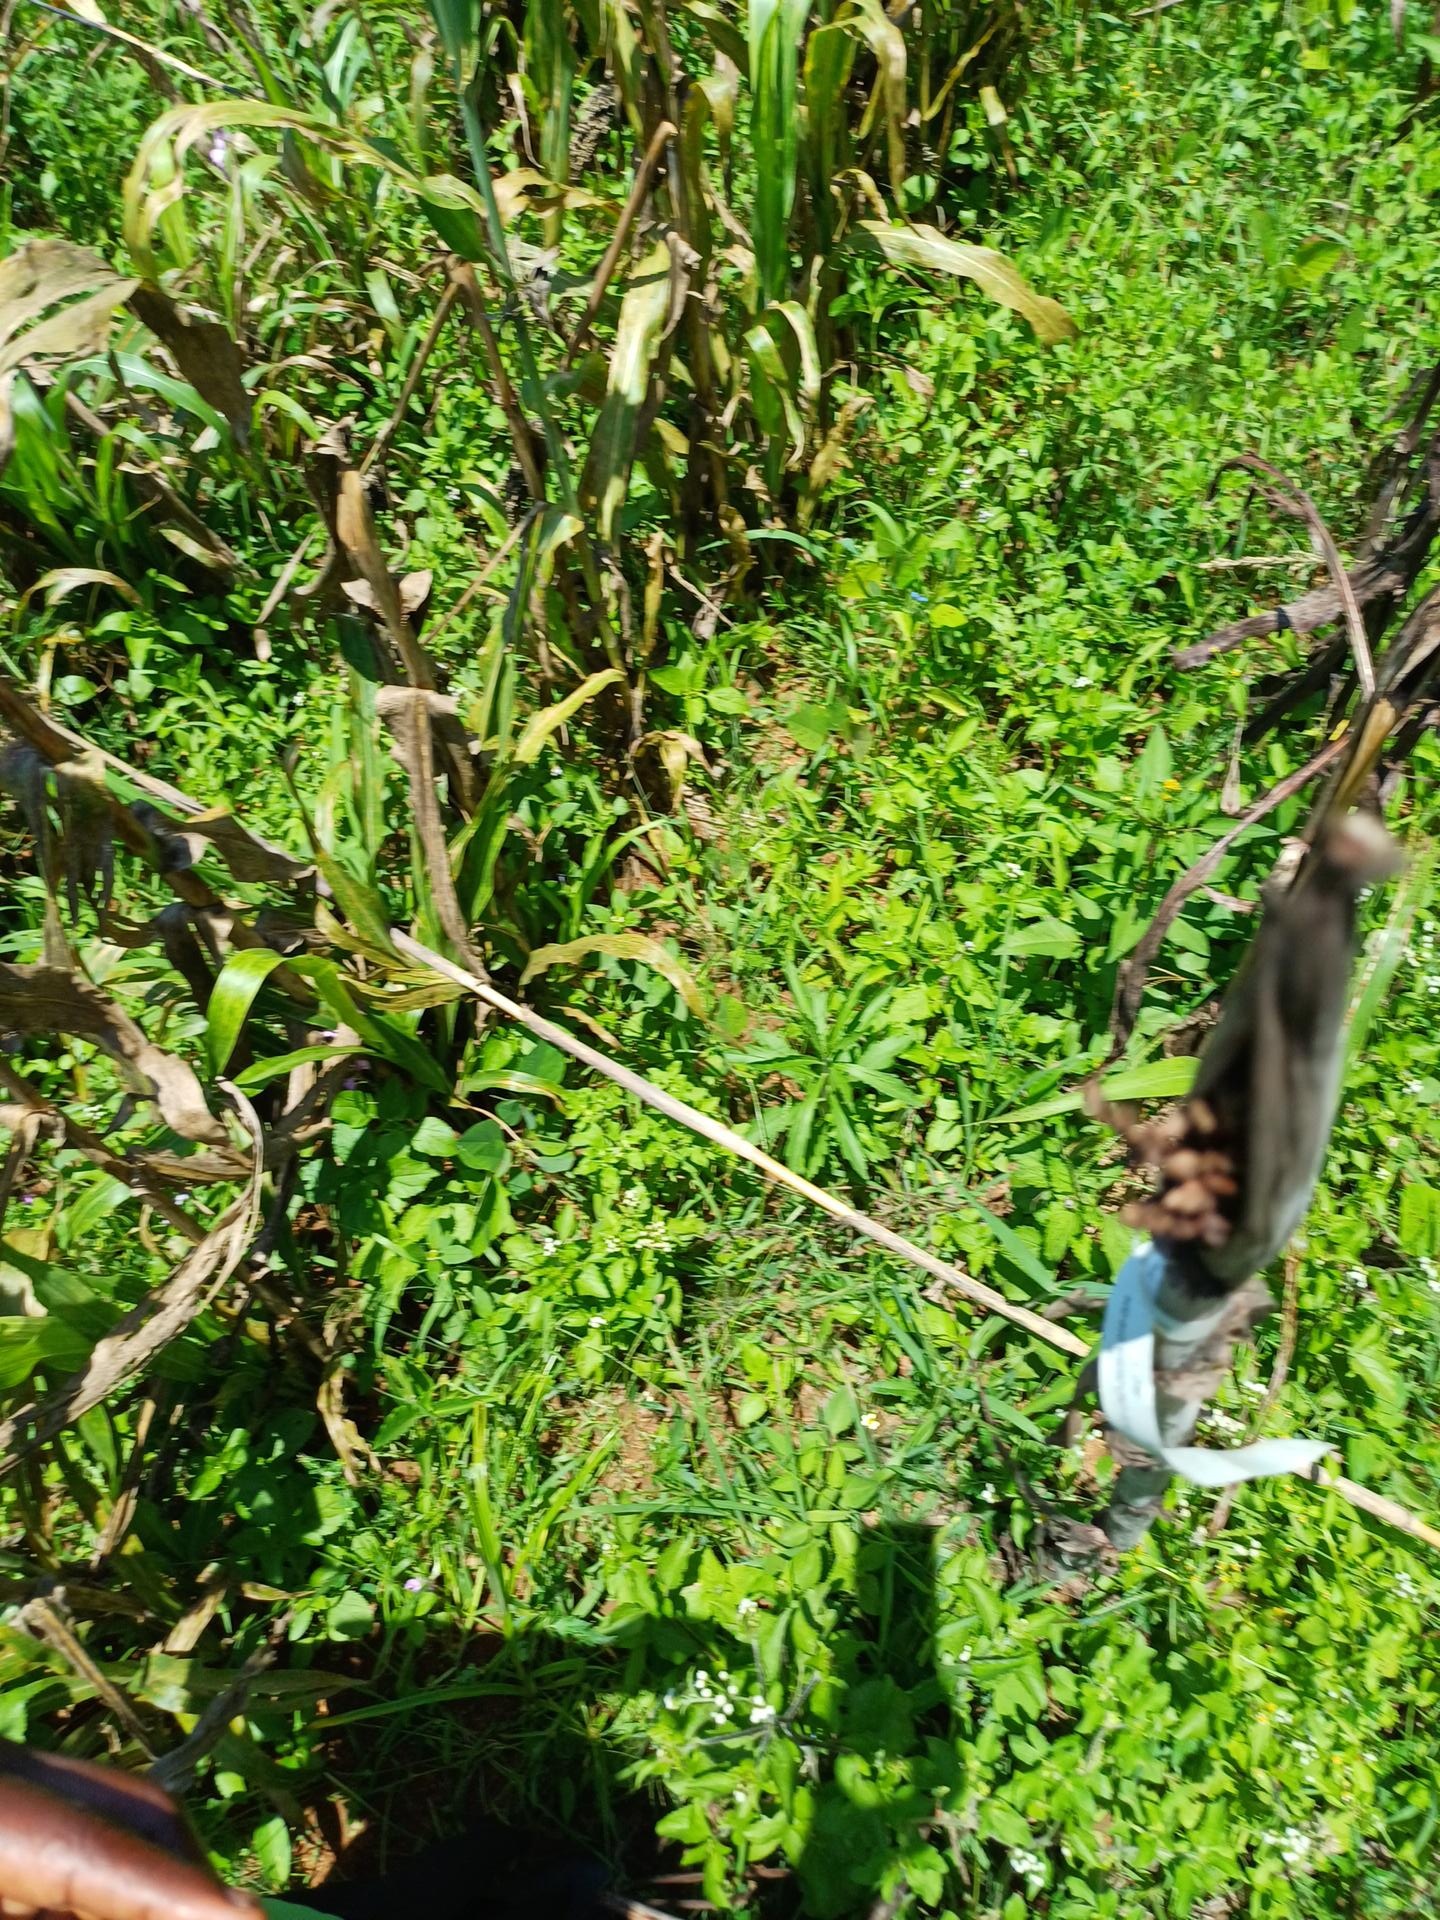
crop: sorghum
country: Kenya
